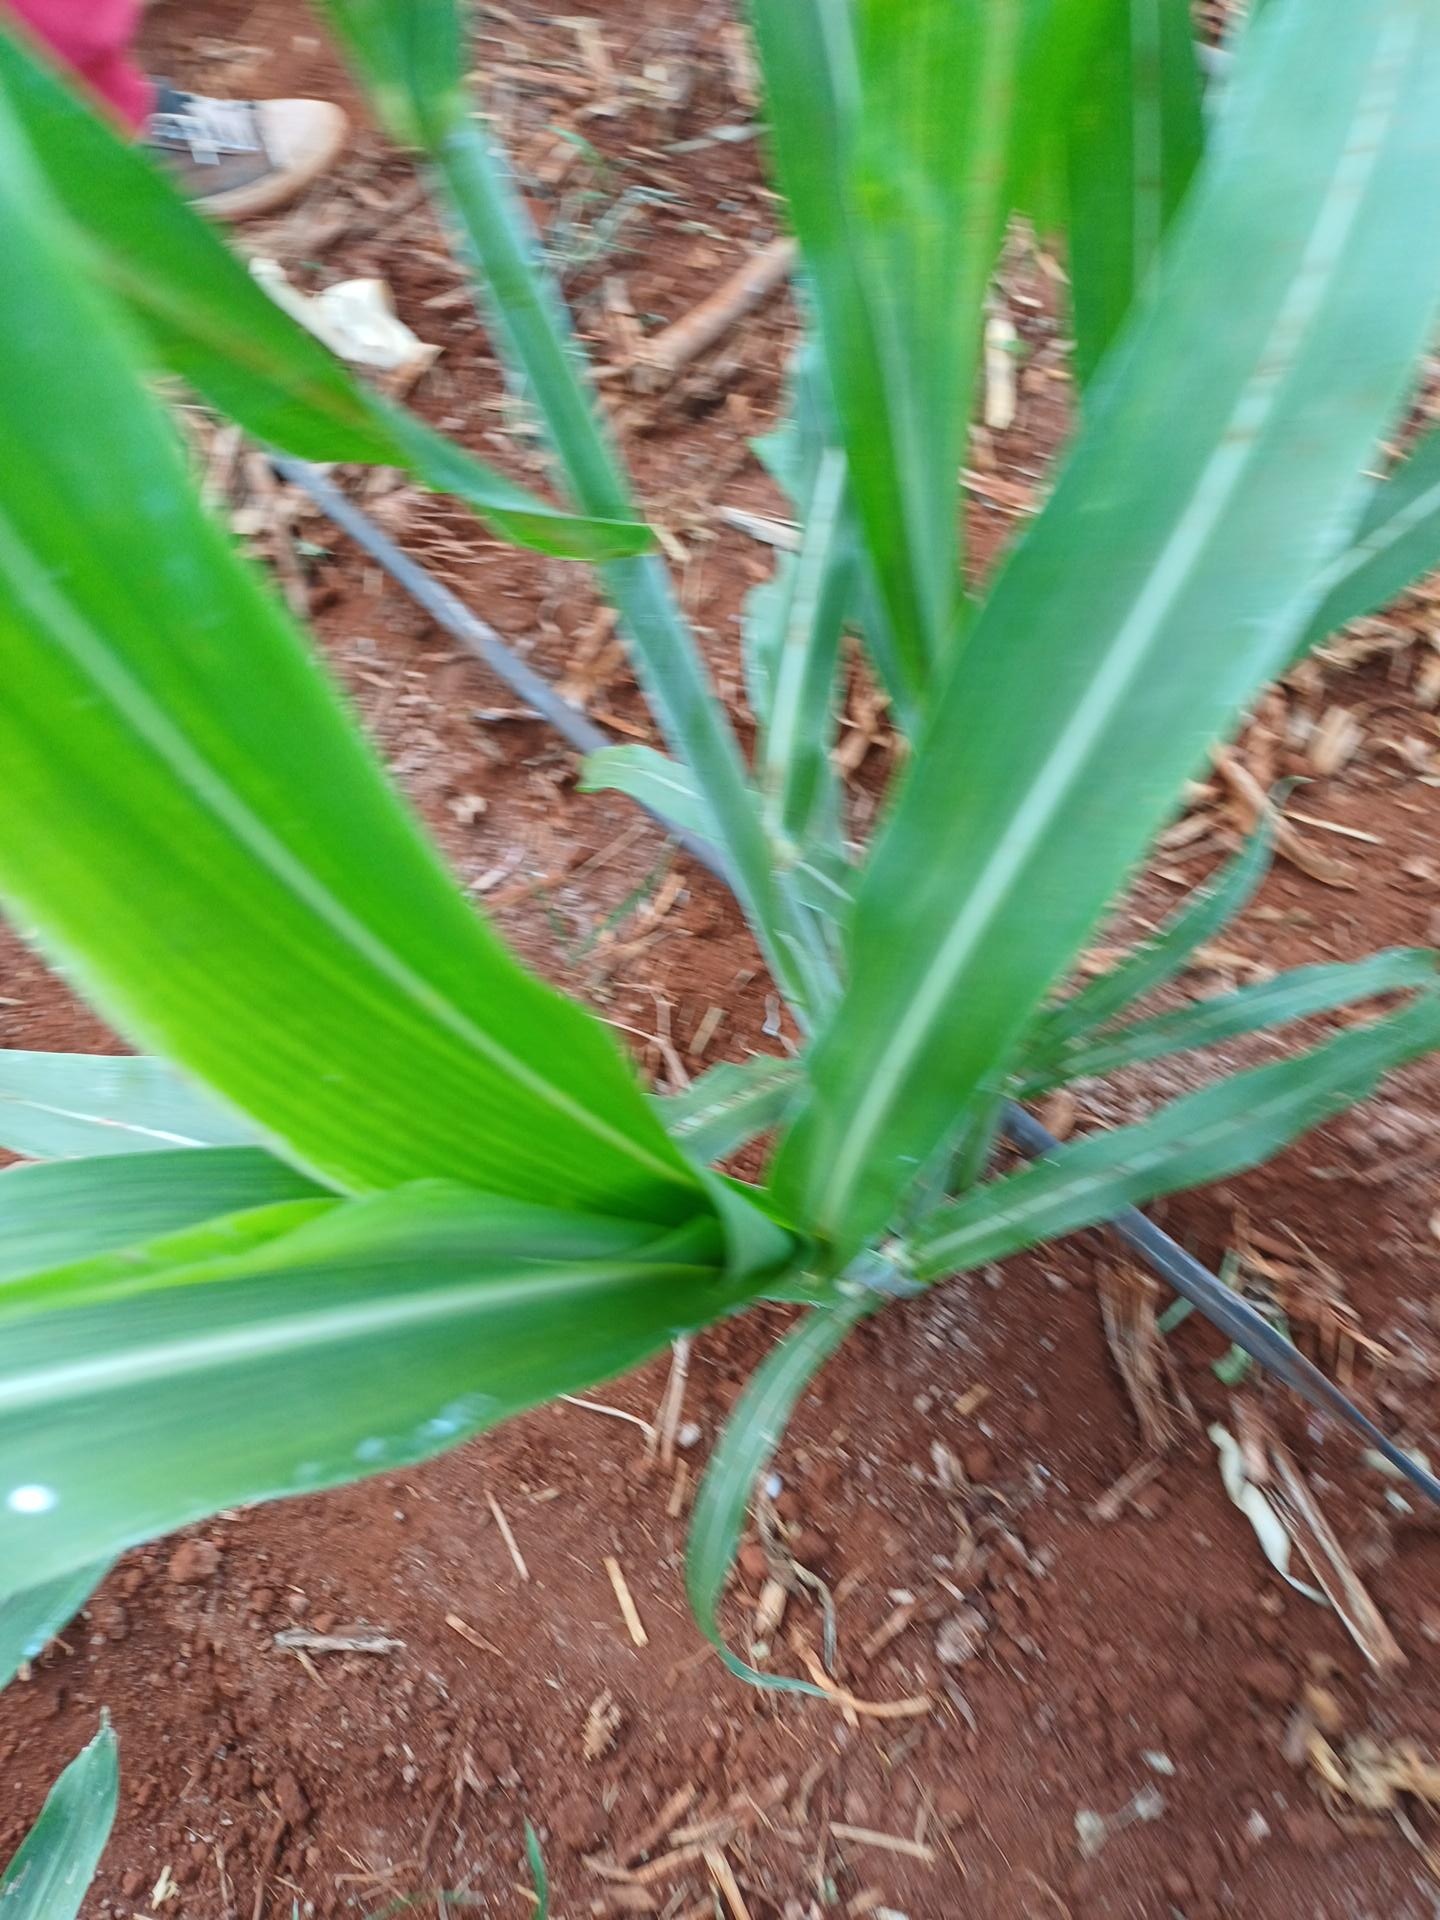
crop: sorghum
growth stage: vegetative
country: Kenya
